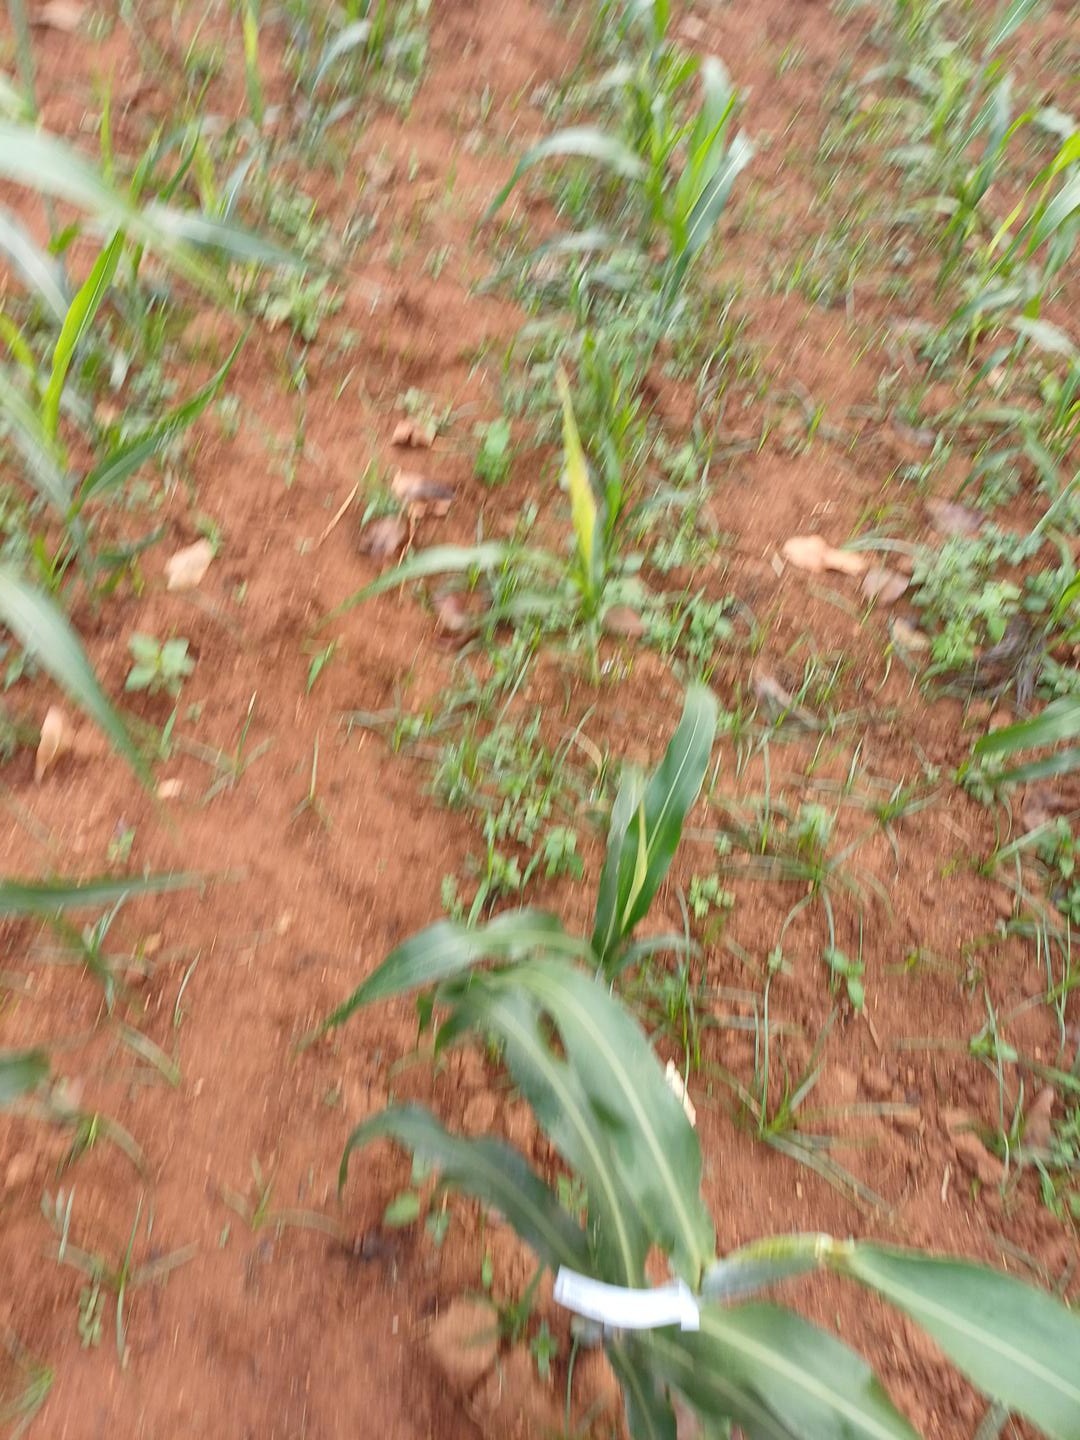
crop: sorghum
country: Kenya
